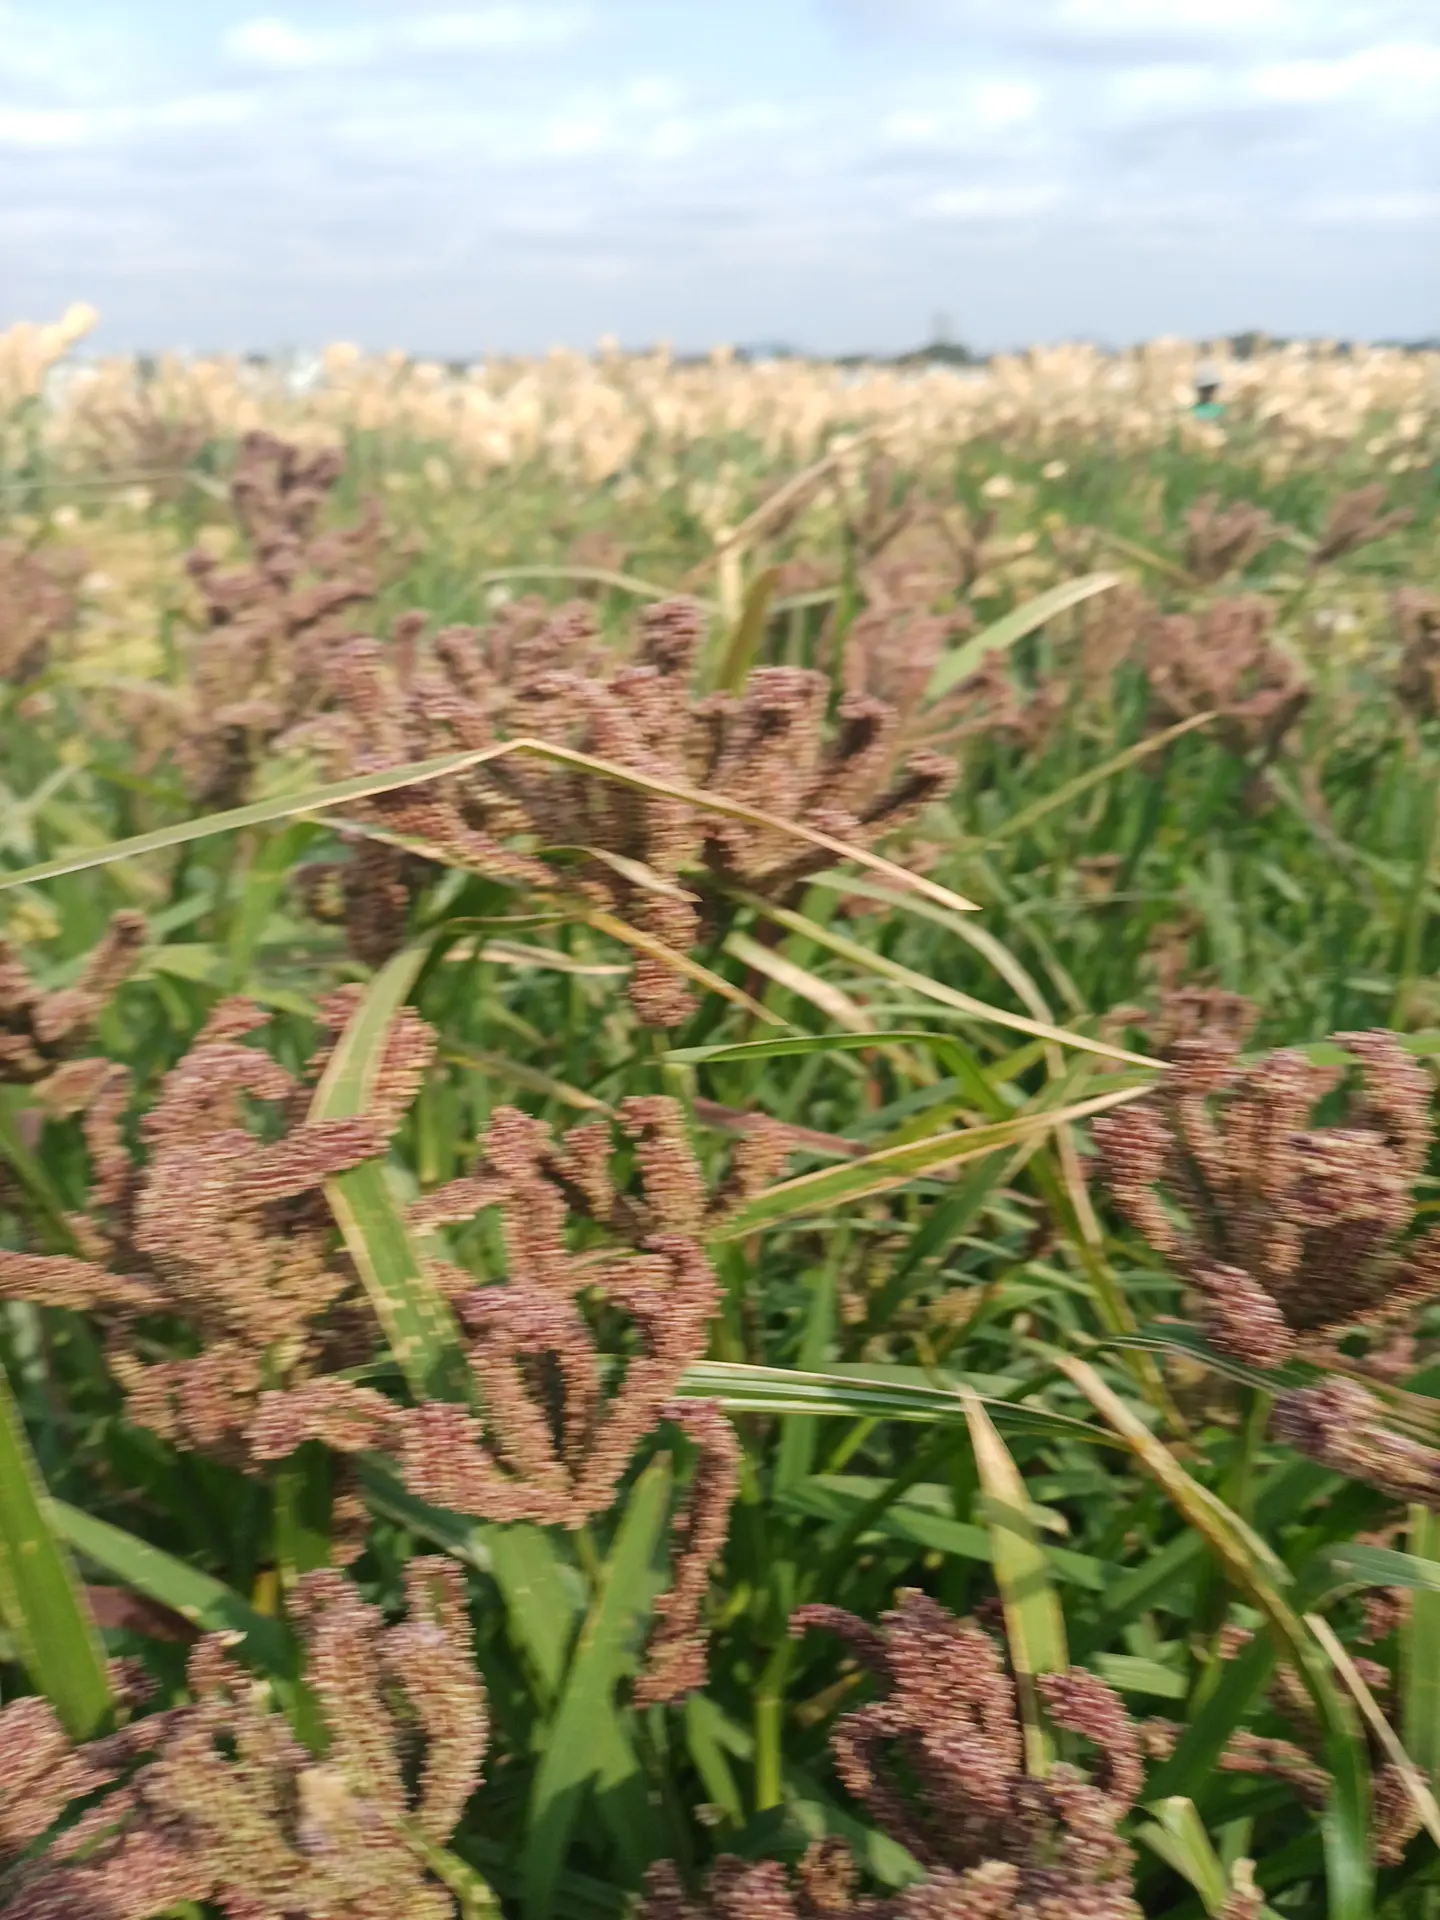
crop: finger millet
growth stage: filling grain
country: Kenya
